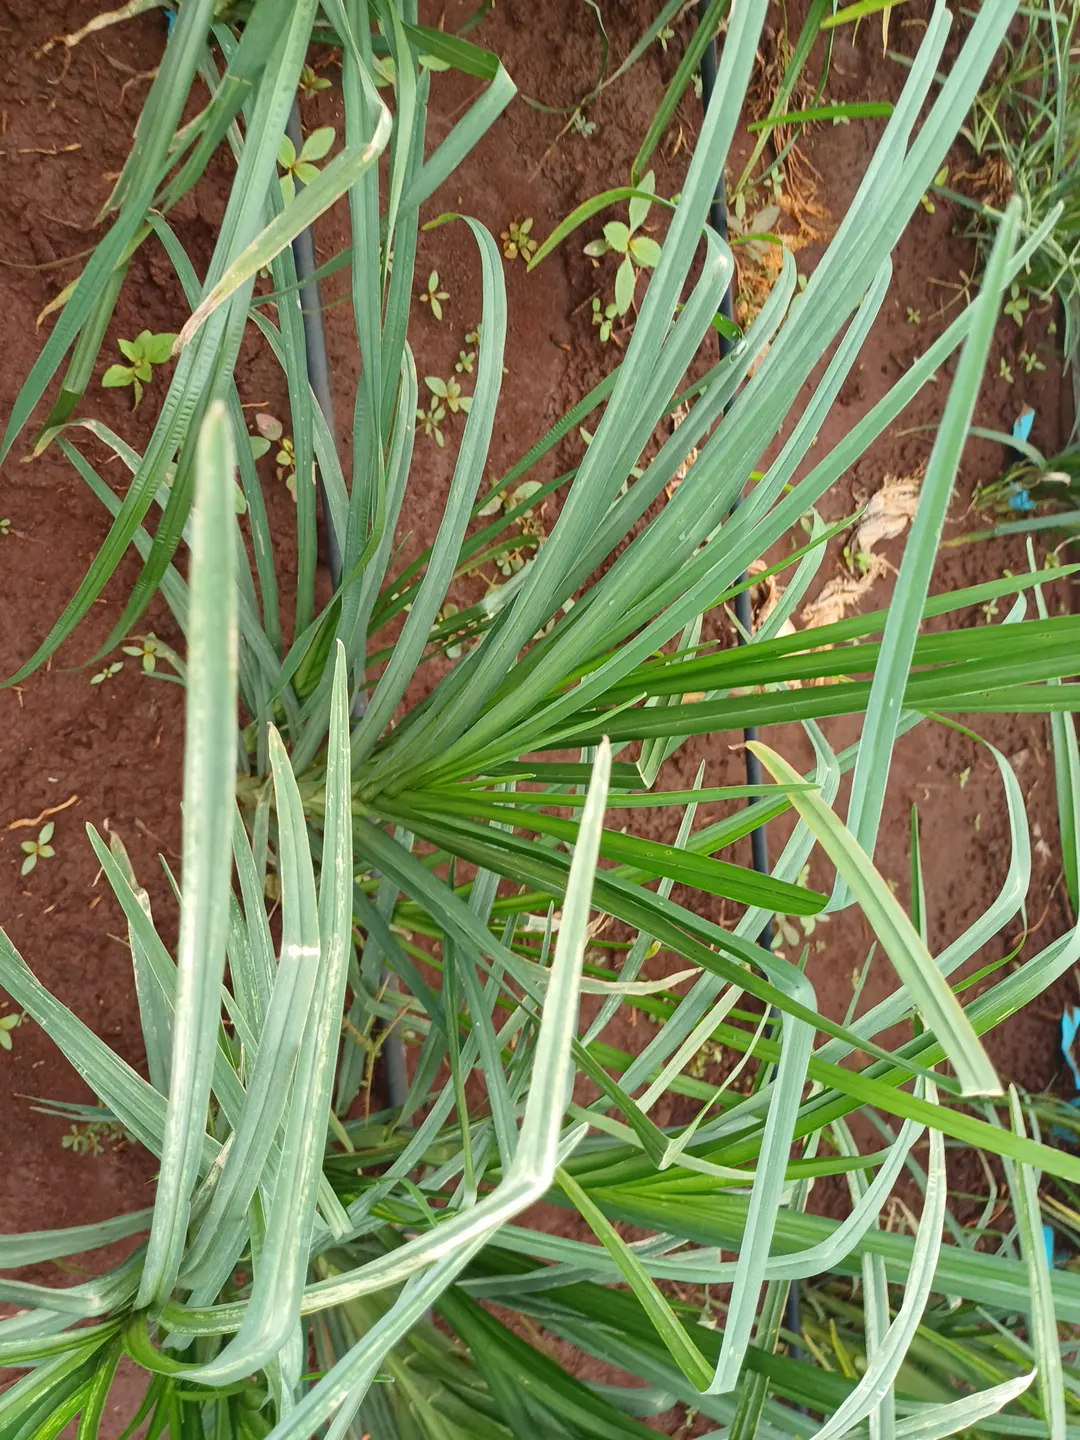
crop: finger millet
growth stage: vegetative
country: Kenya
